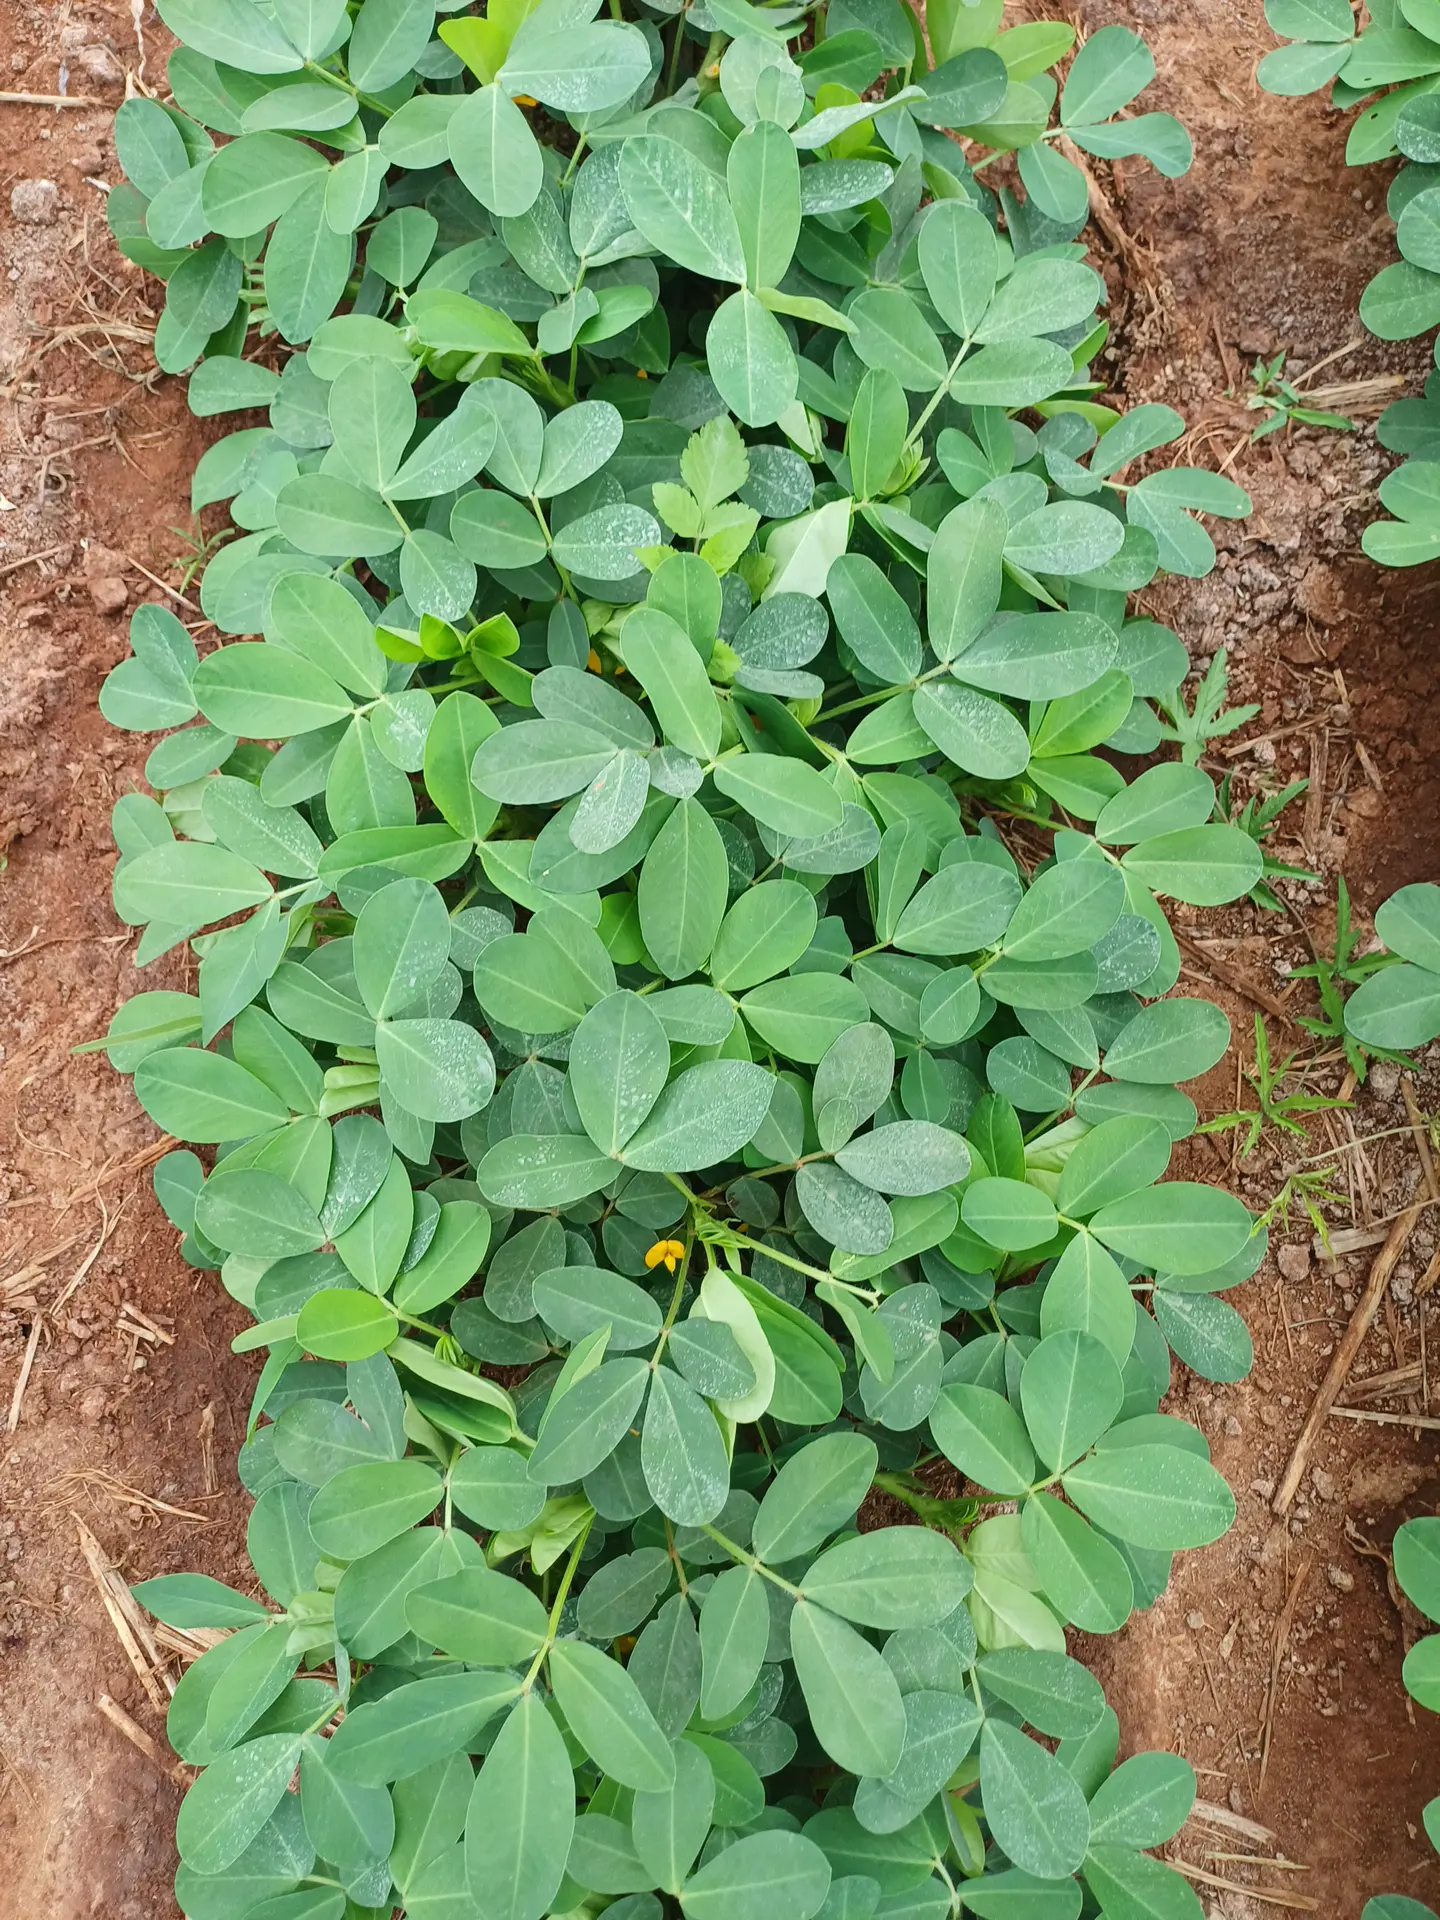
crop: groundnut
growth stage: vegetative
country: Kenya
